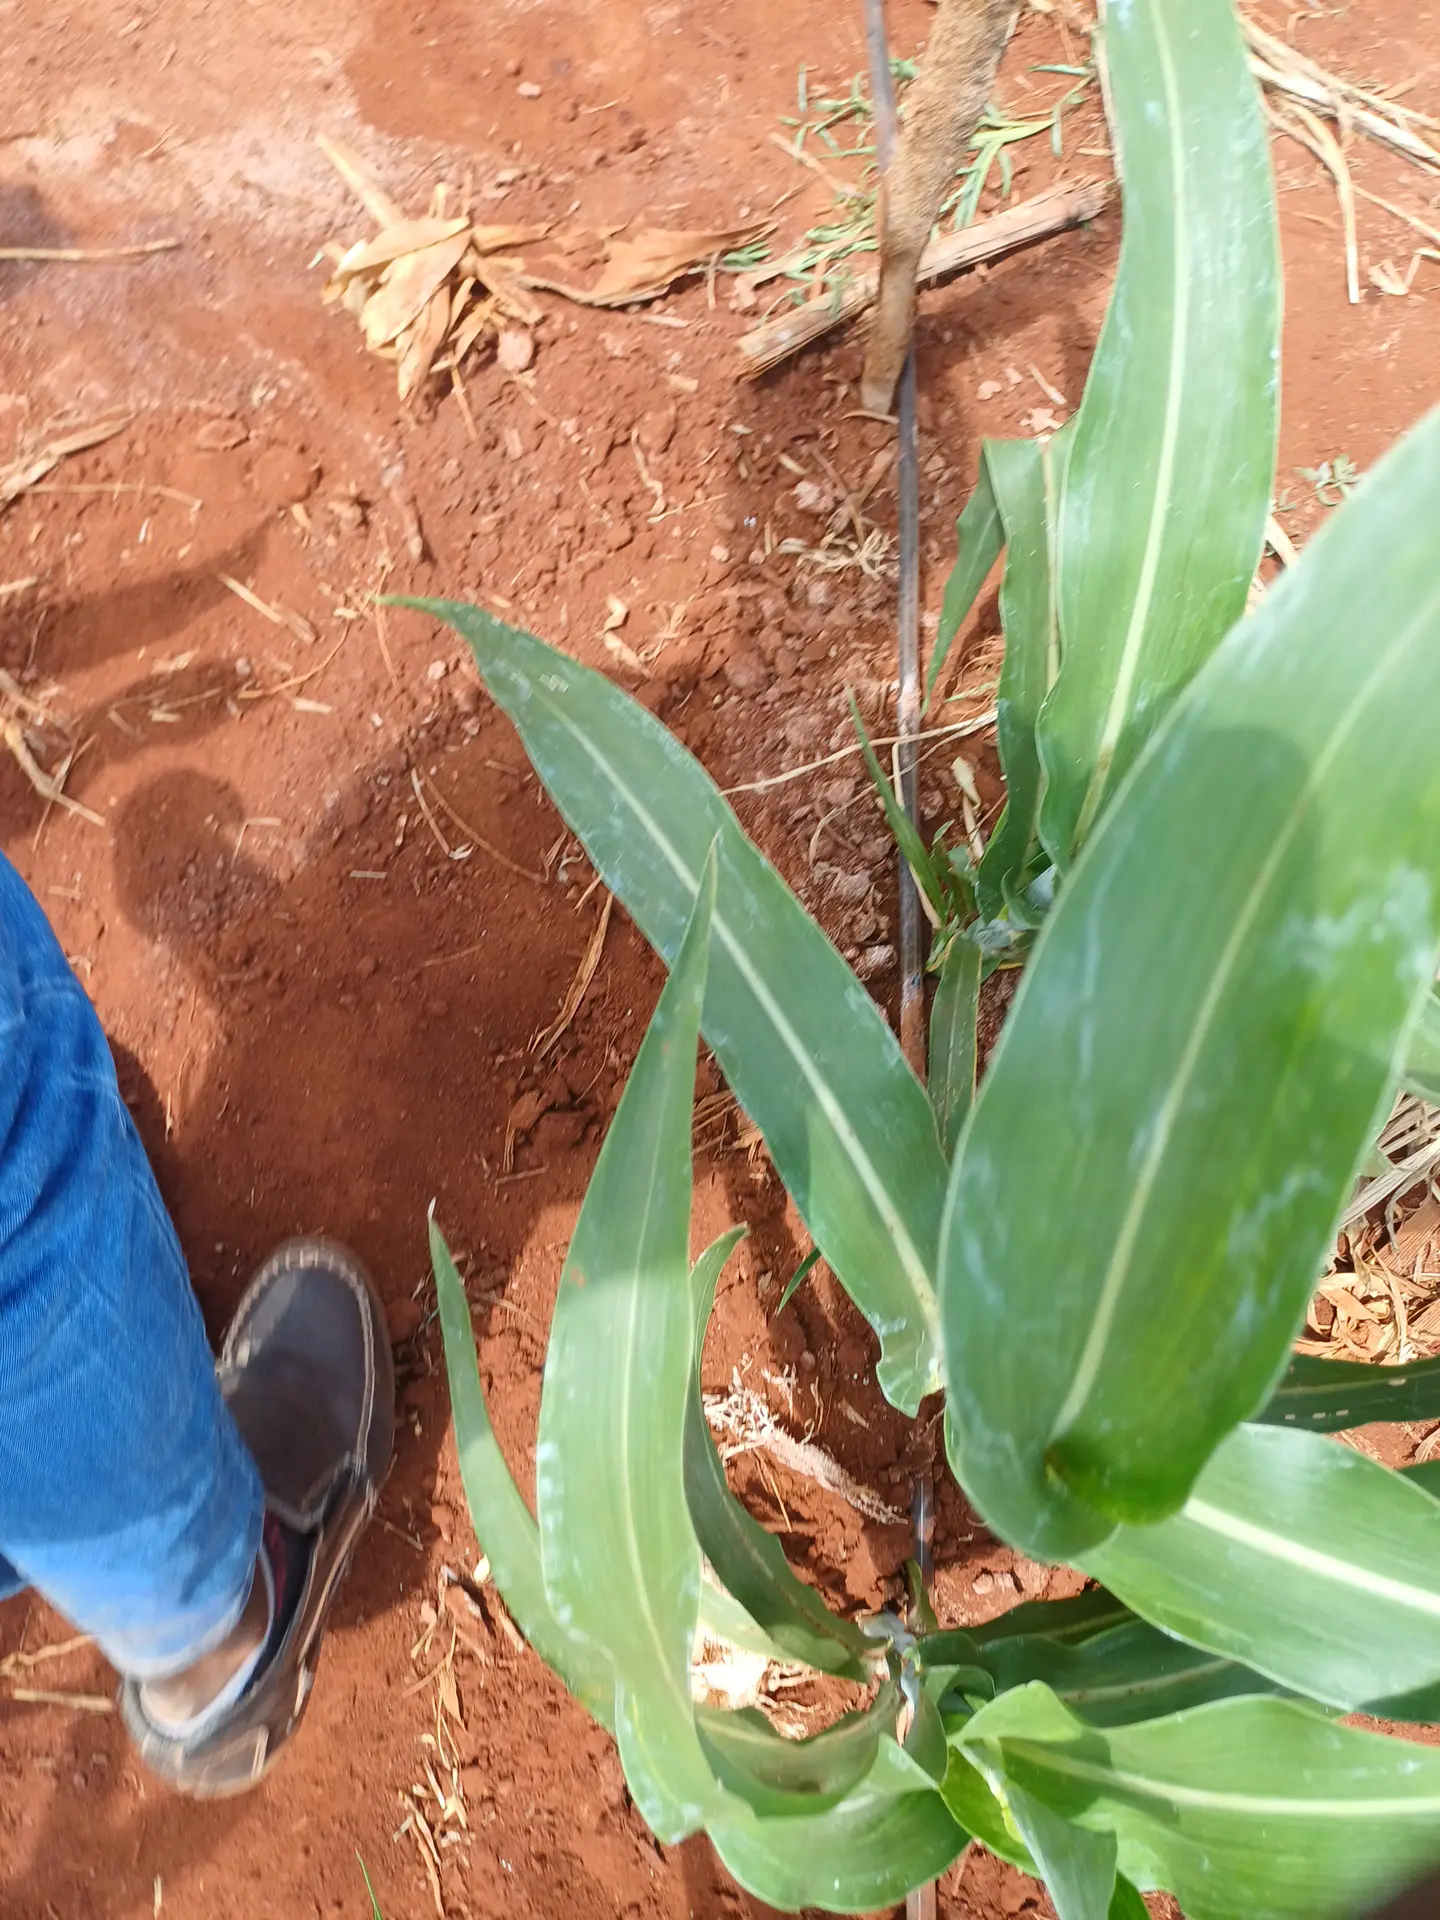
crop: sorghum
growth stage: vegetative
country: Kenya
